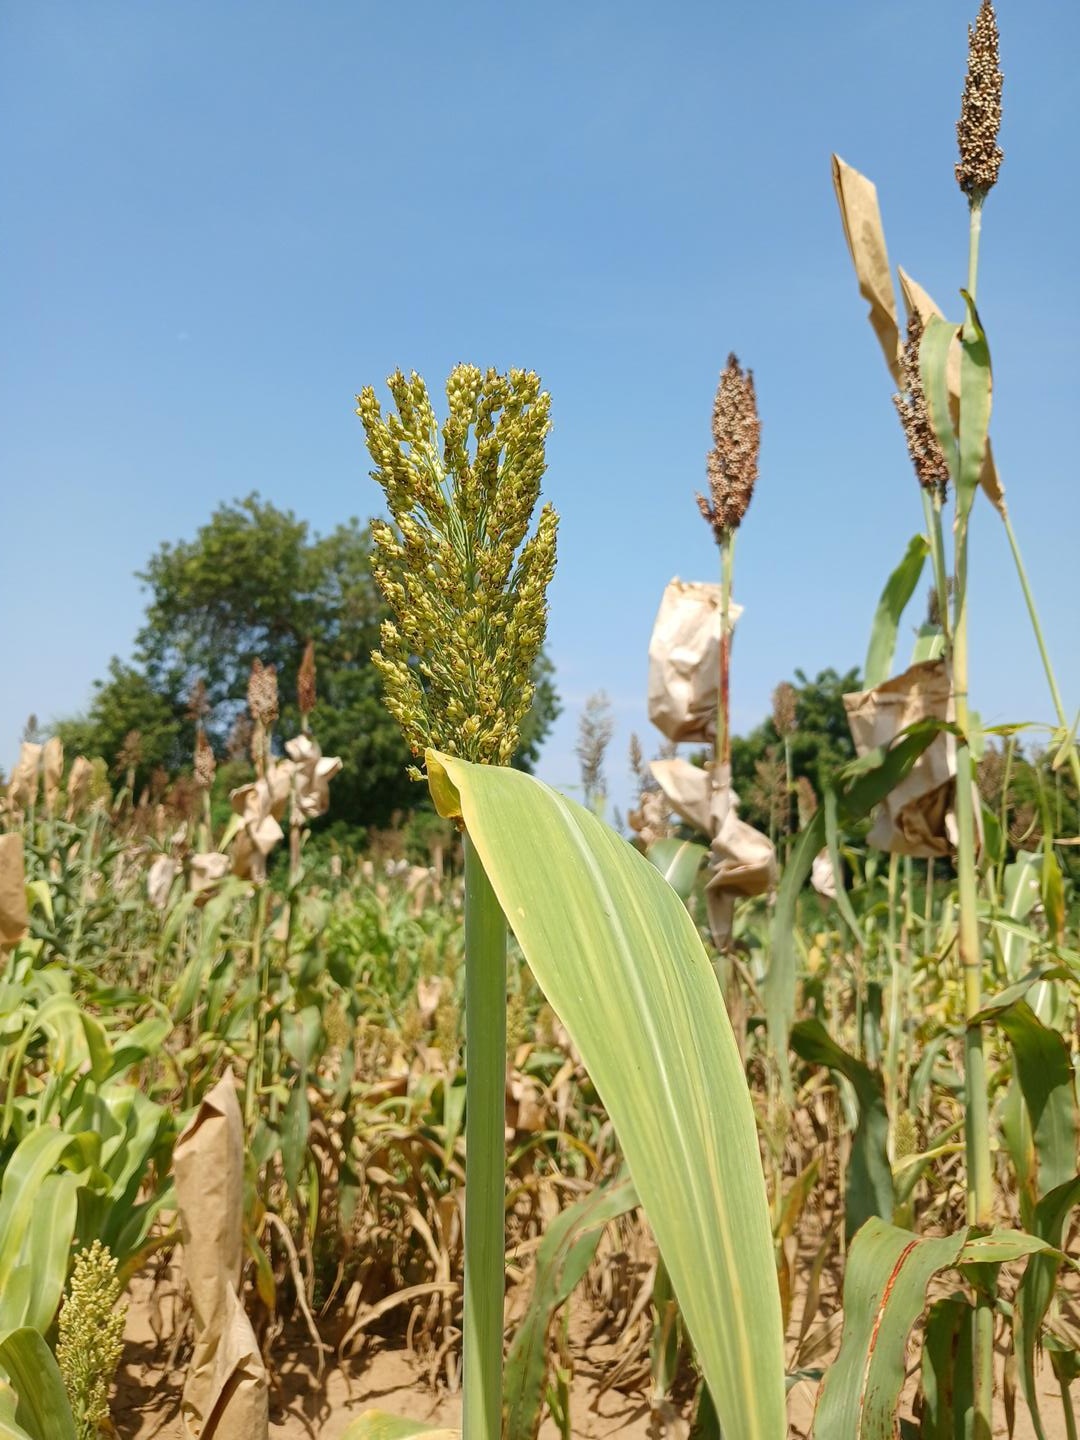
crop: sorghum
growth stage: filling grain
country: Senegal
